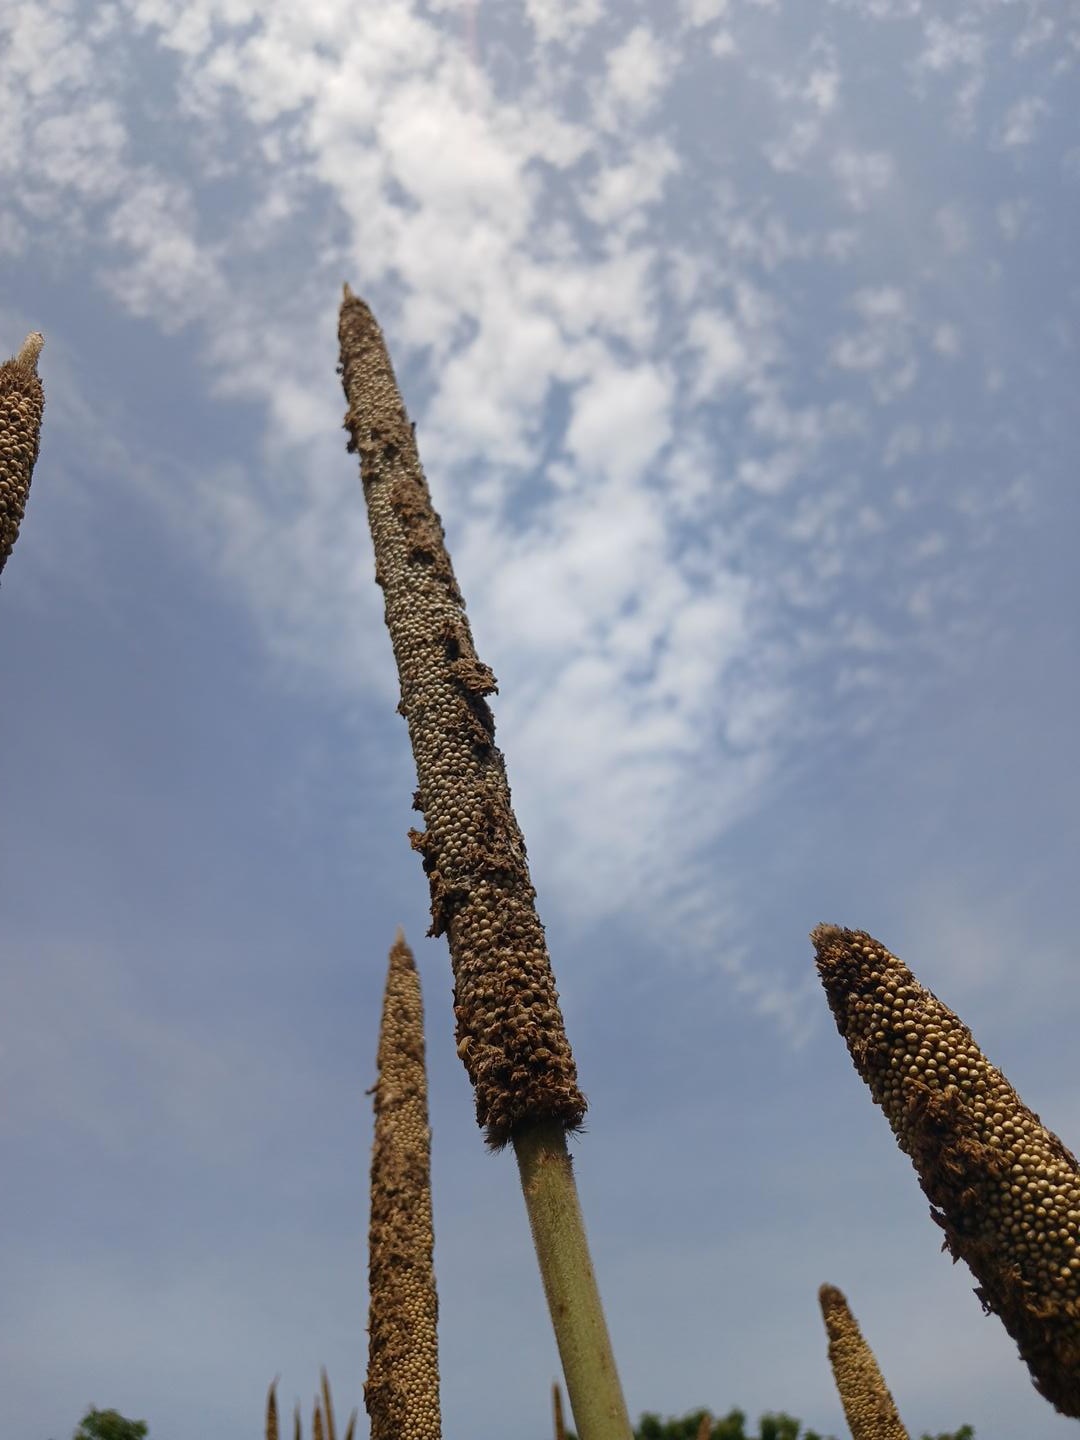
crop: pearl millet
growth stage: maturity
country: Senegal
